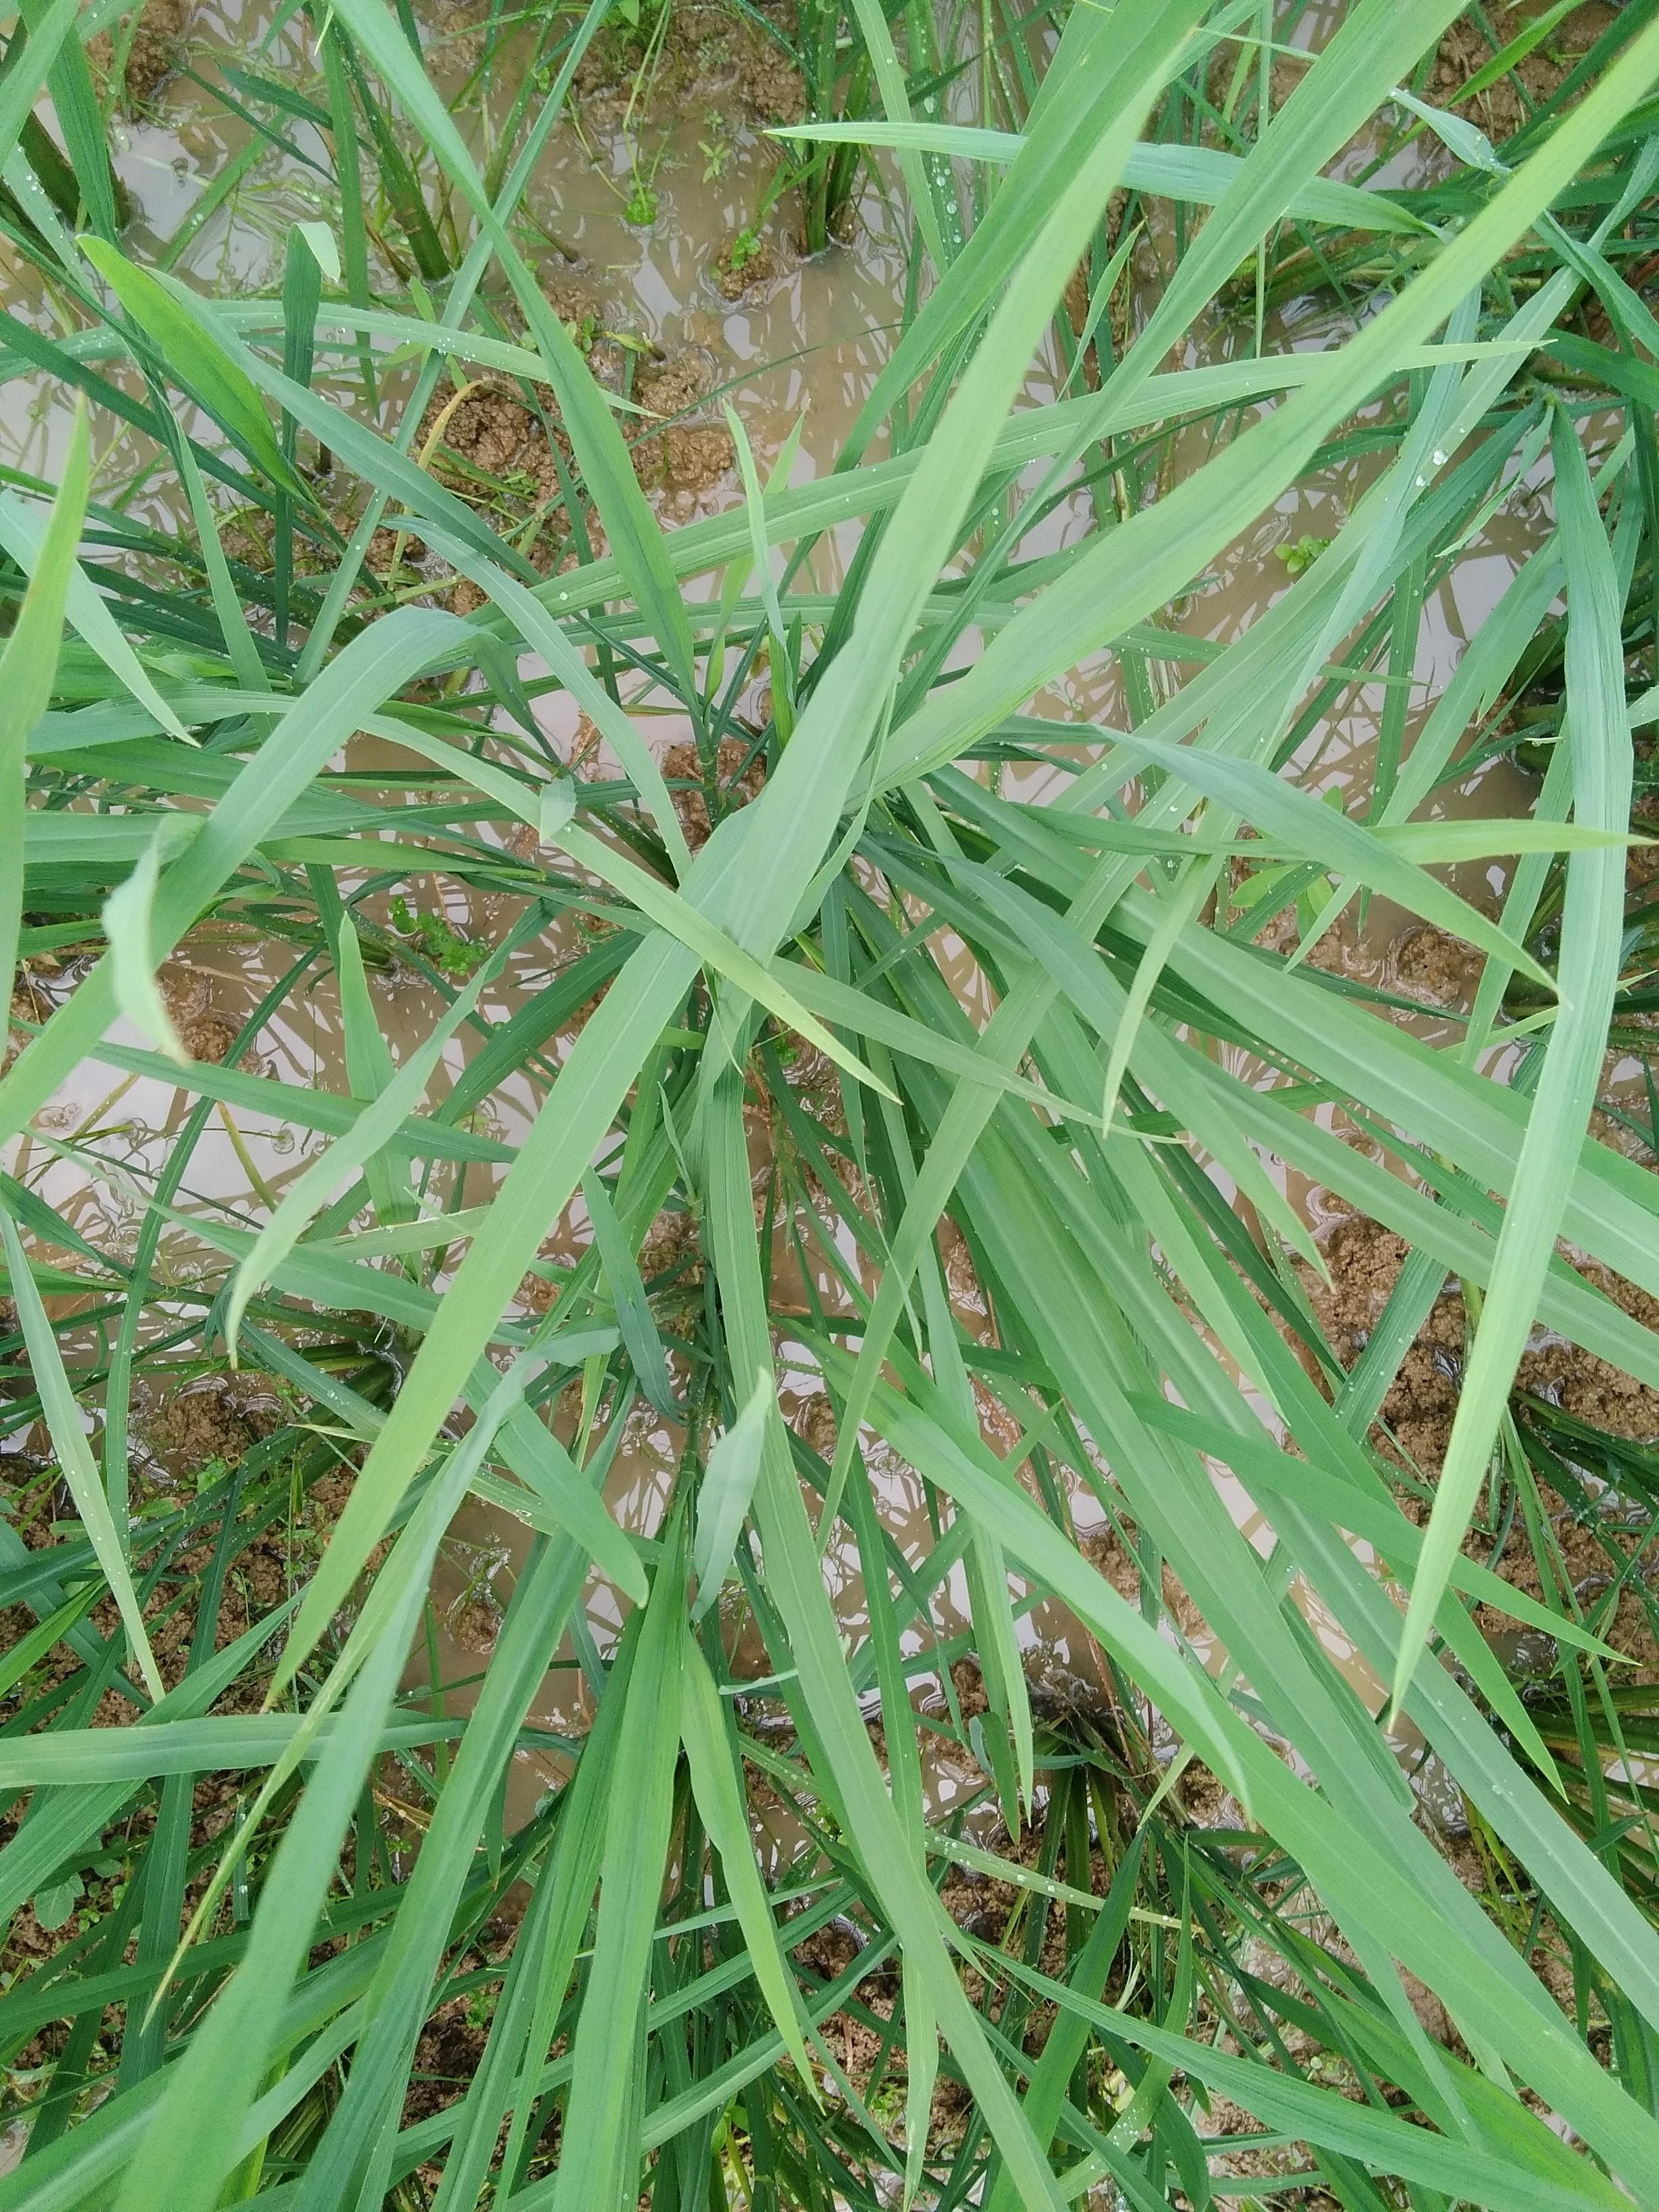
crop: rice
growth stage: vegetative
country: Nigeria
